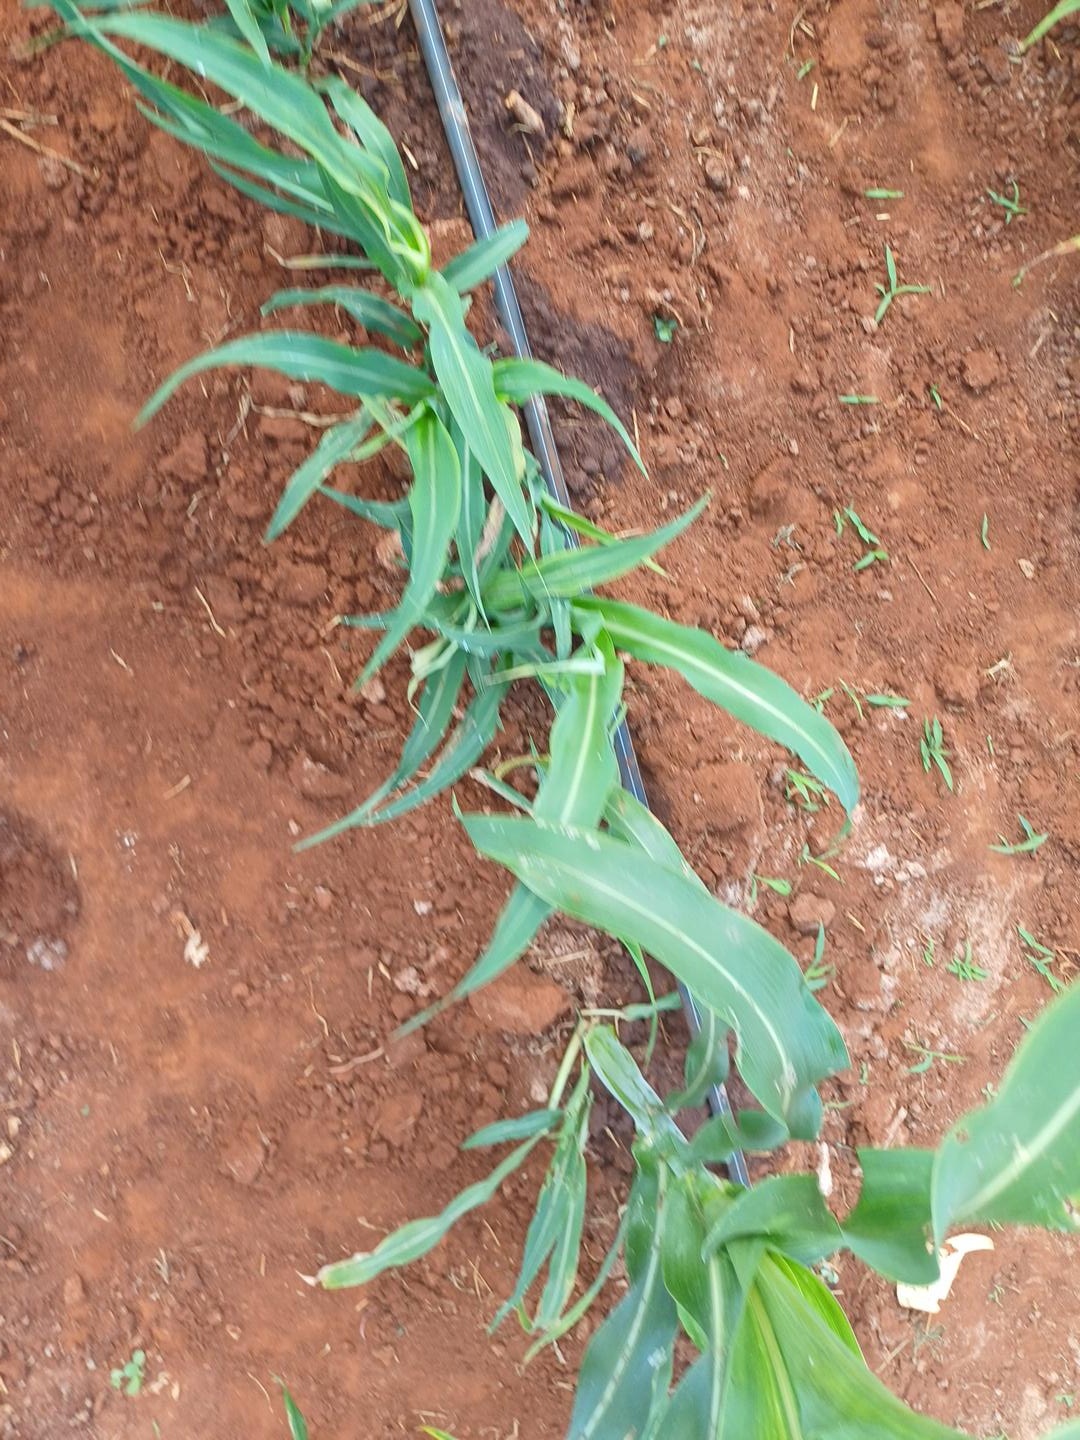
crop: sorghum
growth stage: elongation stem
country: Kenya
